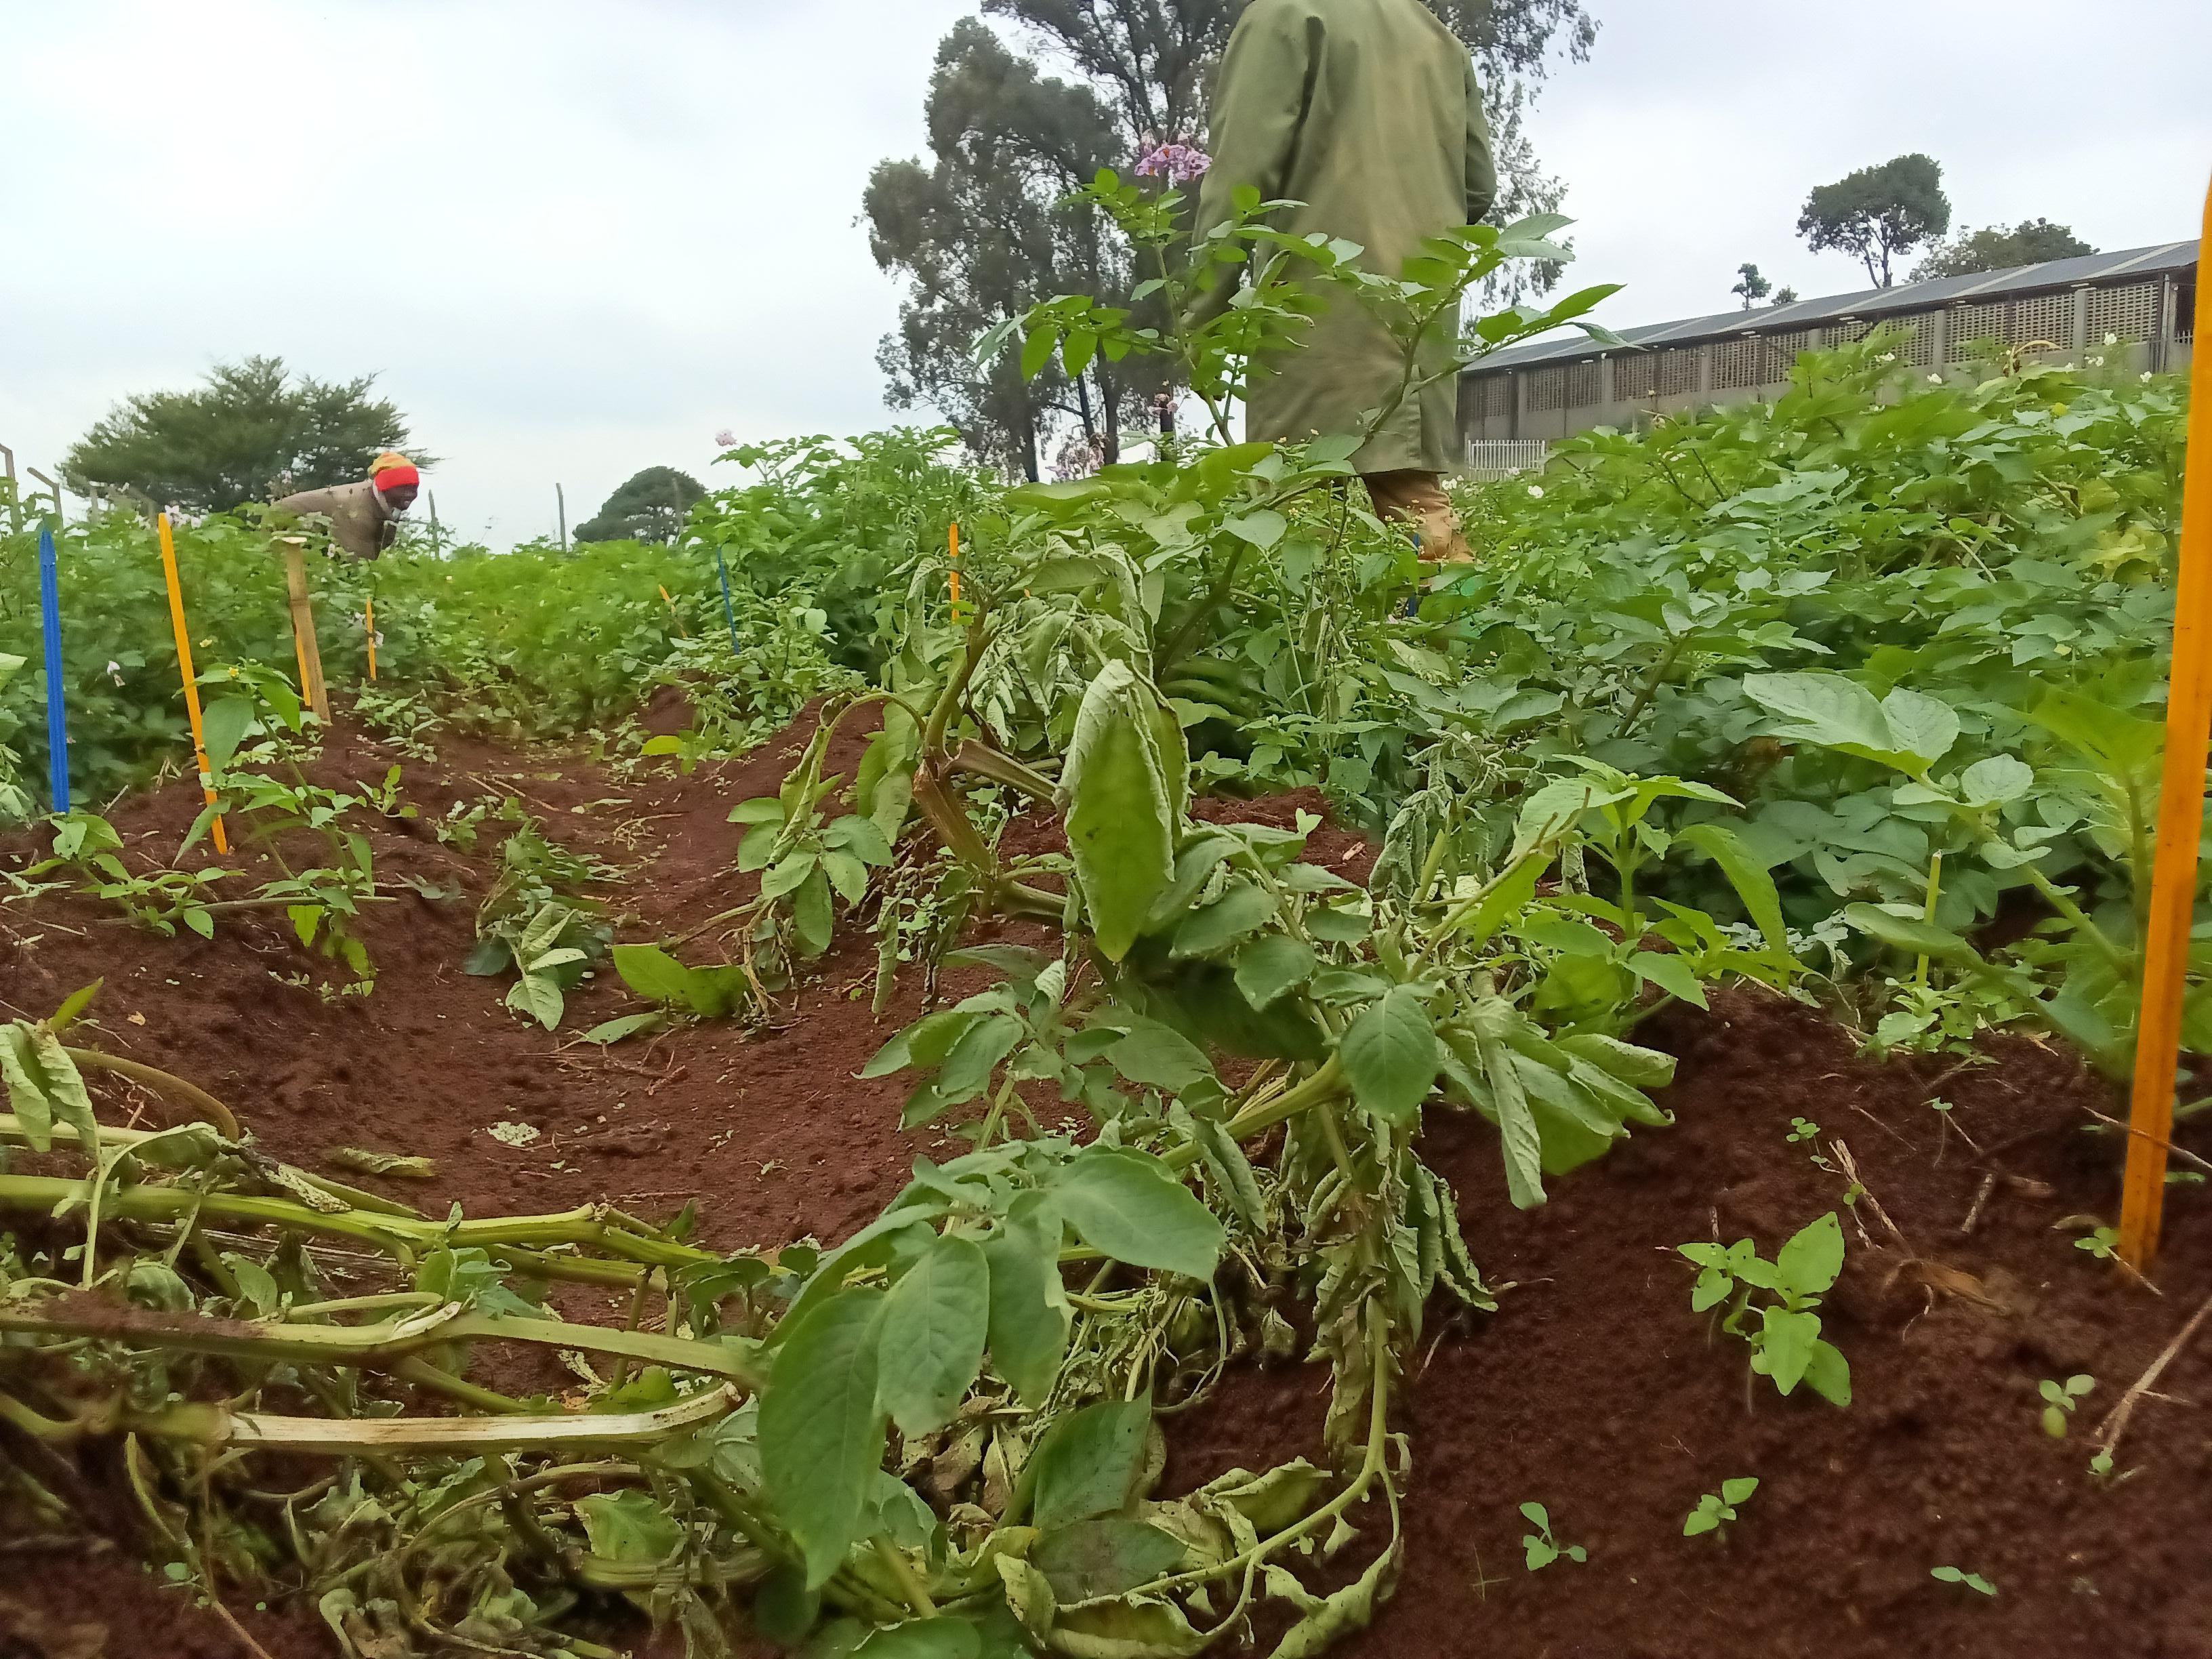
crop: potato
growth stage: flowering
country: Kenya
